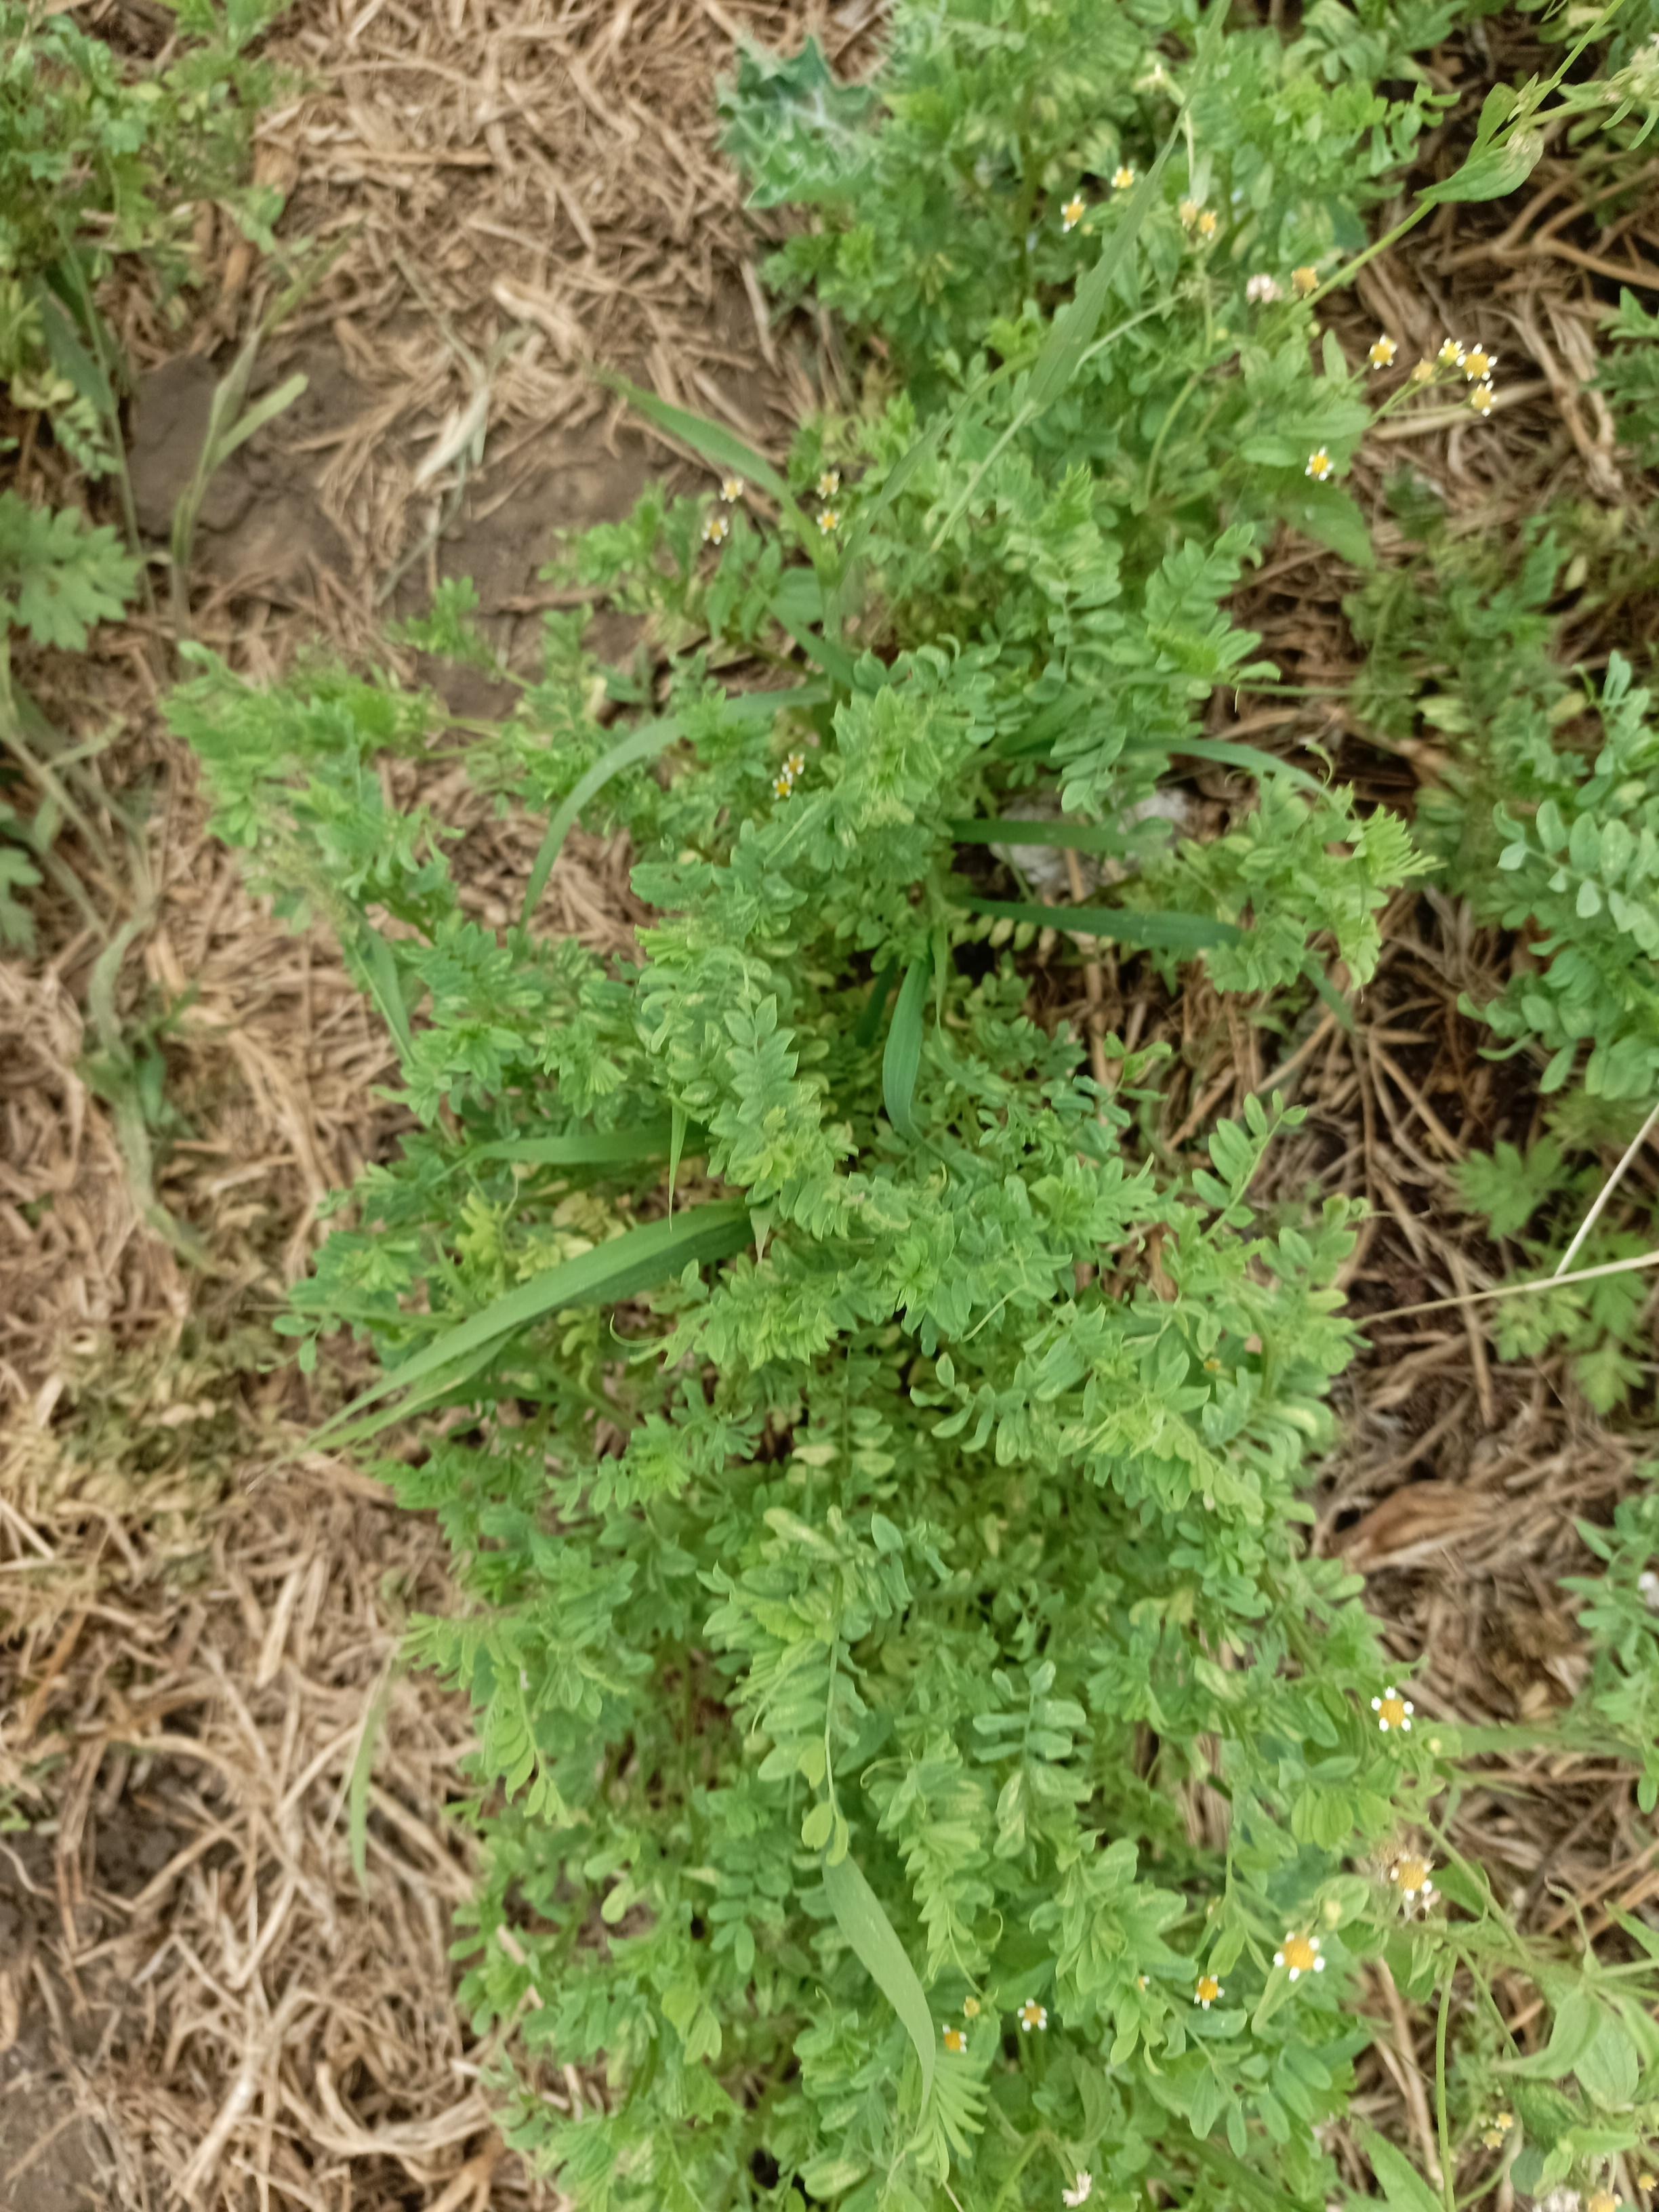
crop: lentil
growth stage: vegetative
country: Tanzania
